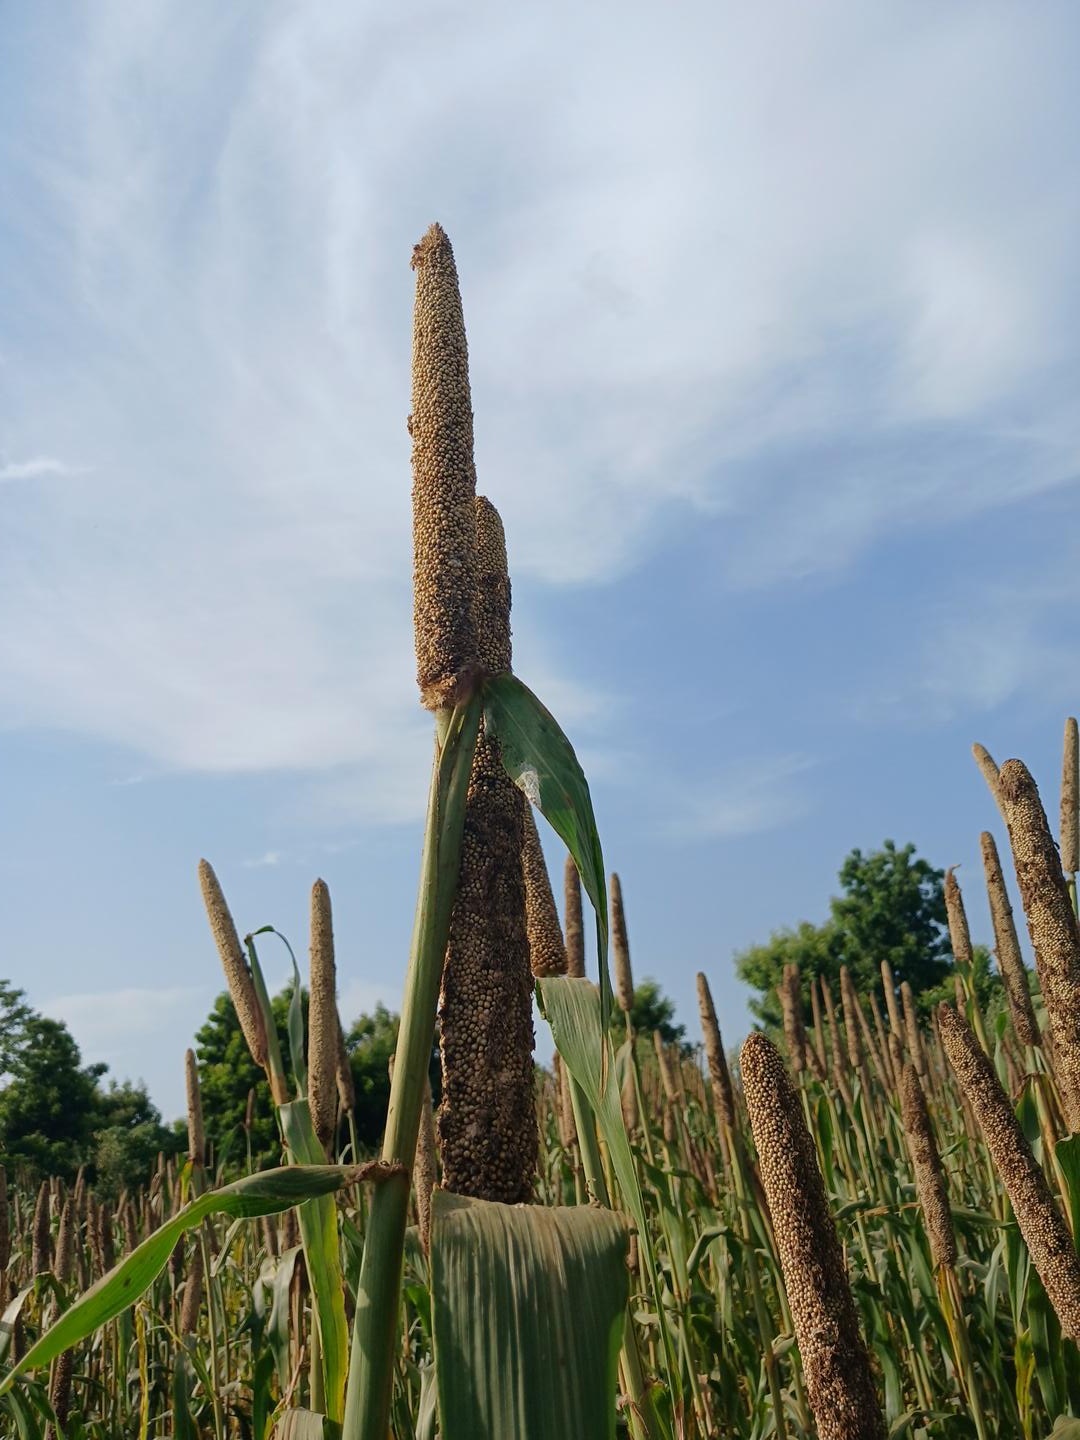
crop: pearl millet
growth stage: maturity
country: Senegal
